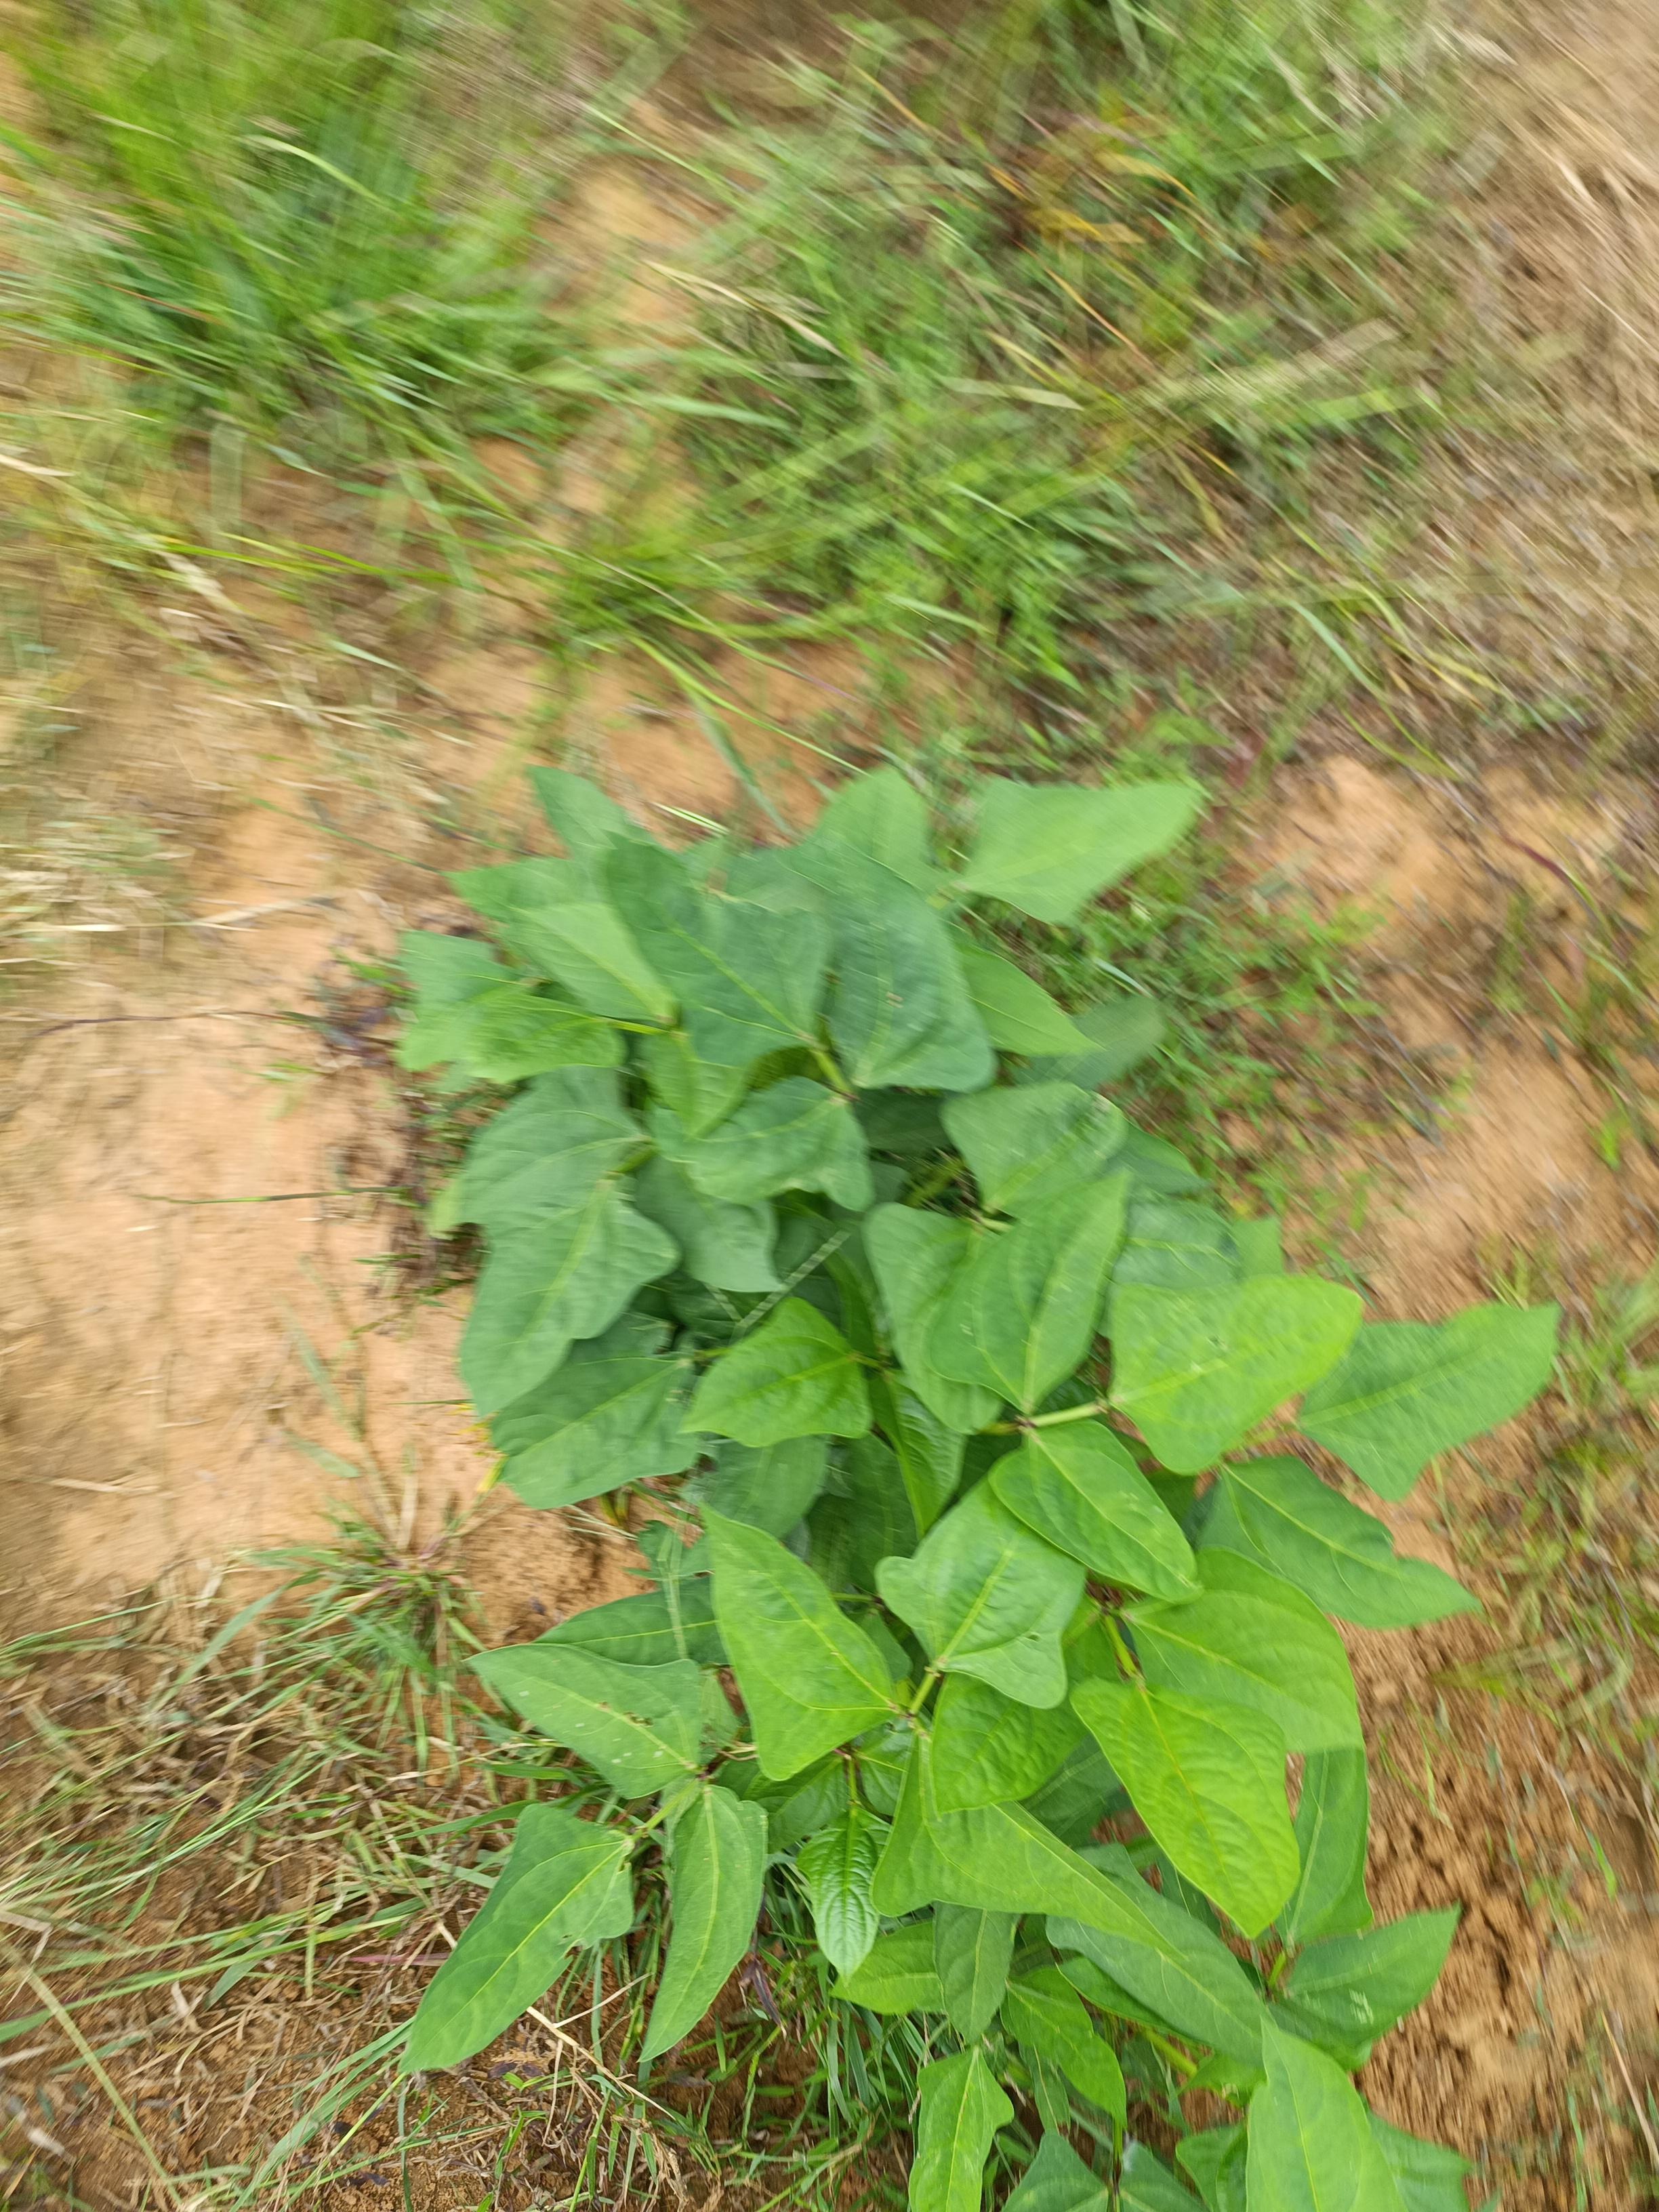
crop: cowpea
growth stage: emergence
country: Nigeria
